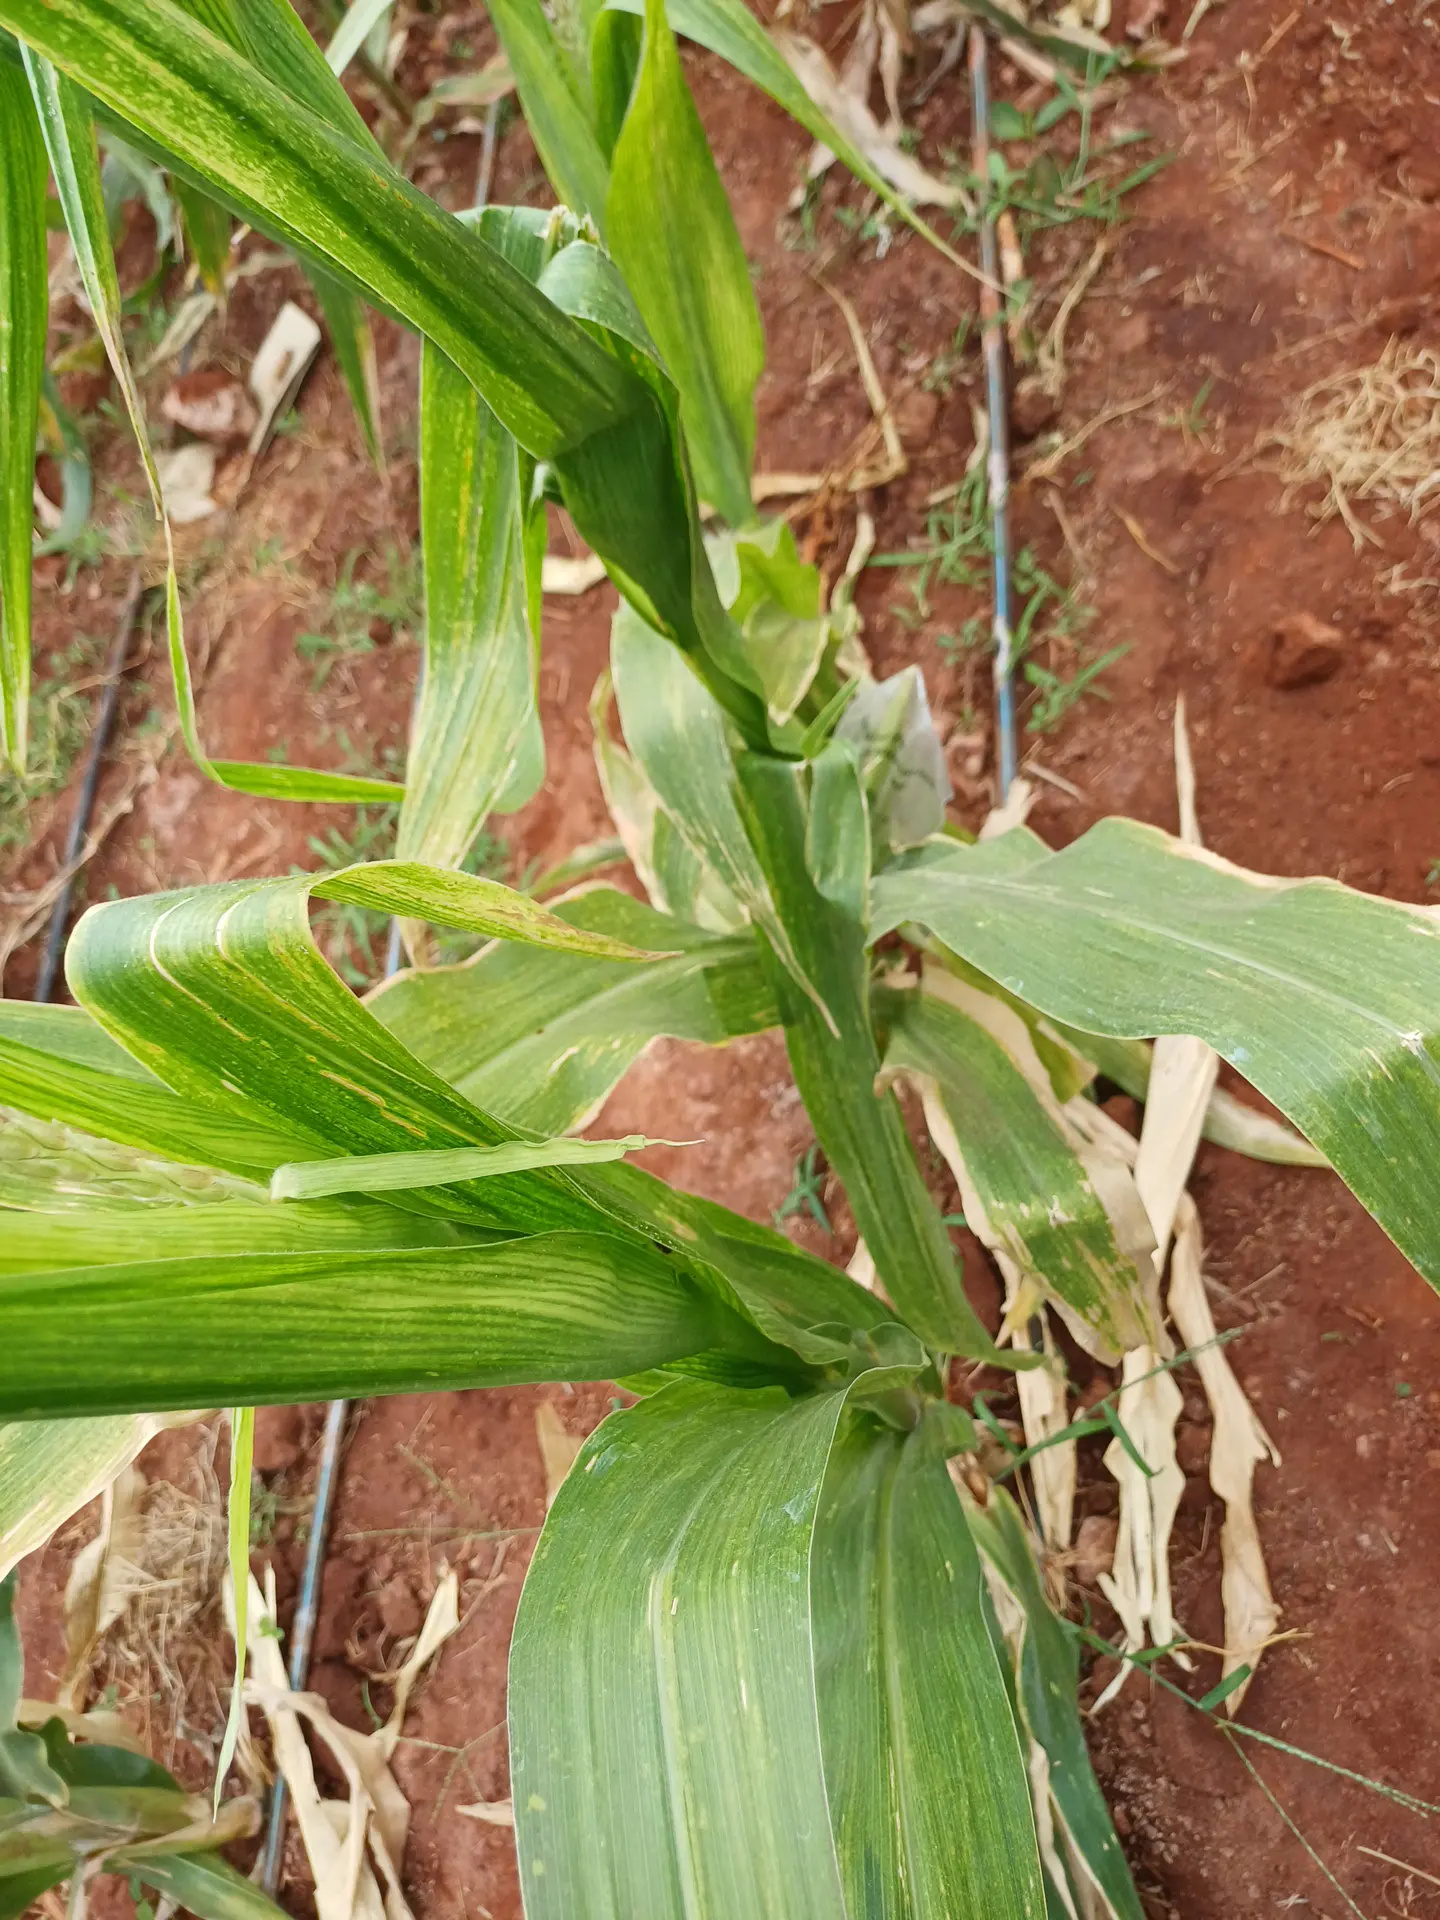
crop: maize
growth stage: flowering
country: Kenya
